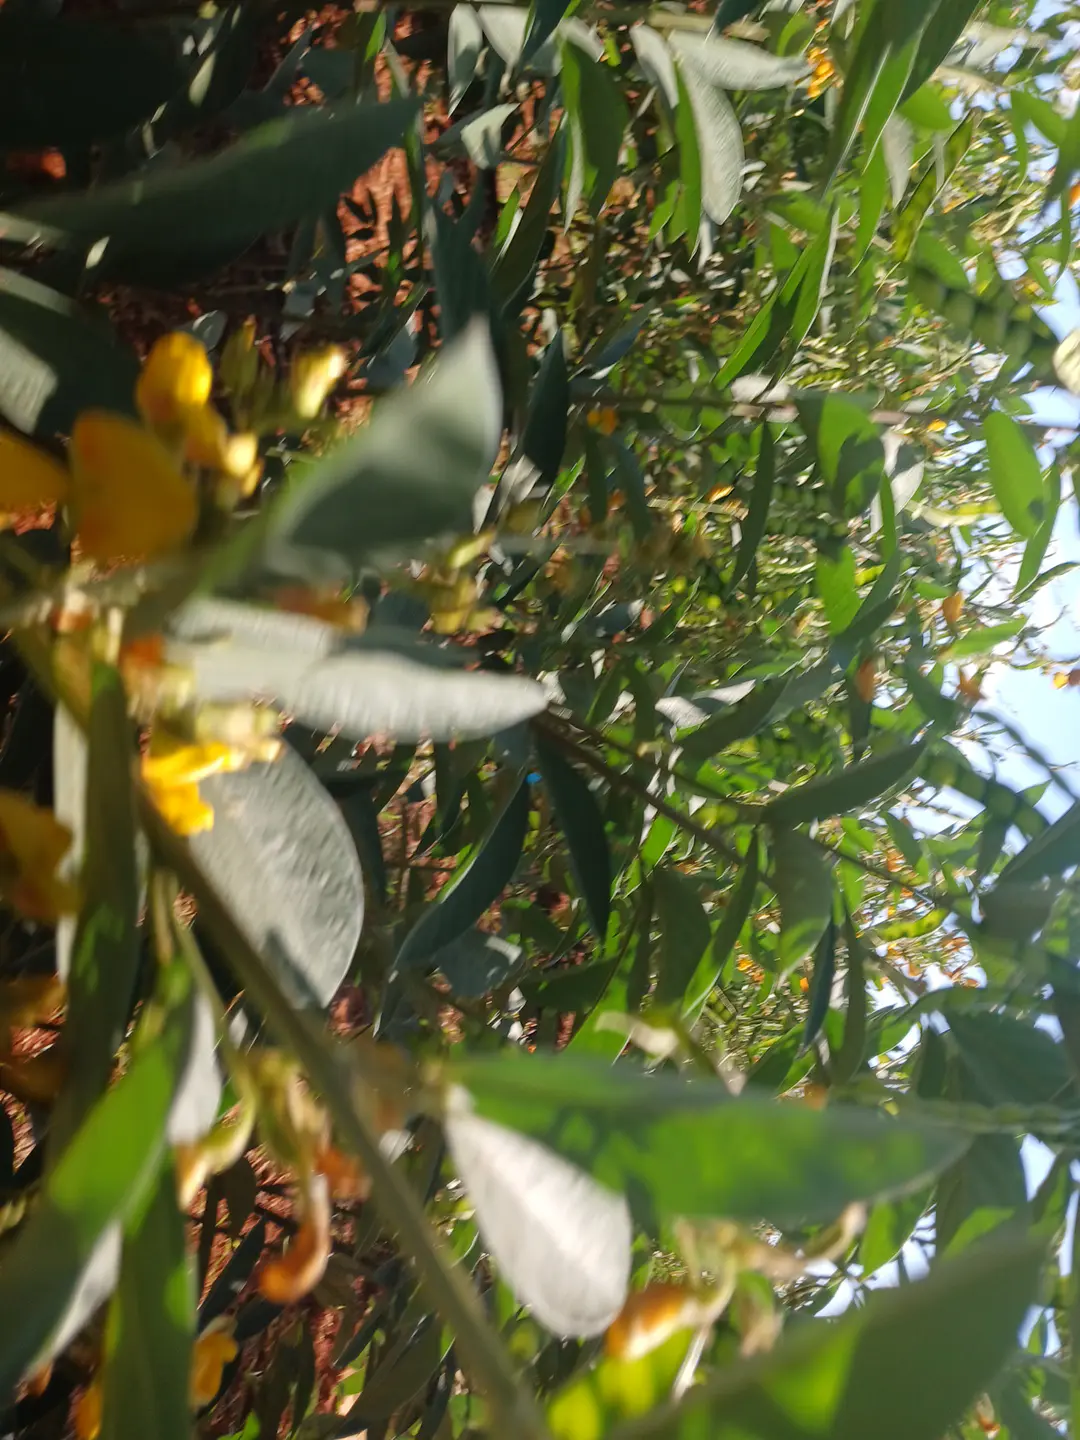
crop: pigeonpea
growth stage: development pod
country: Kenya
